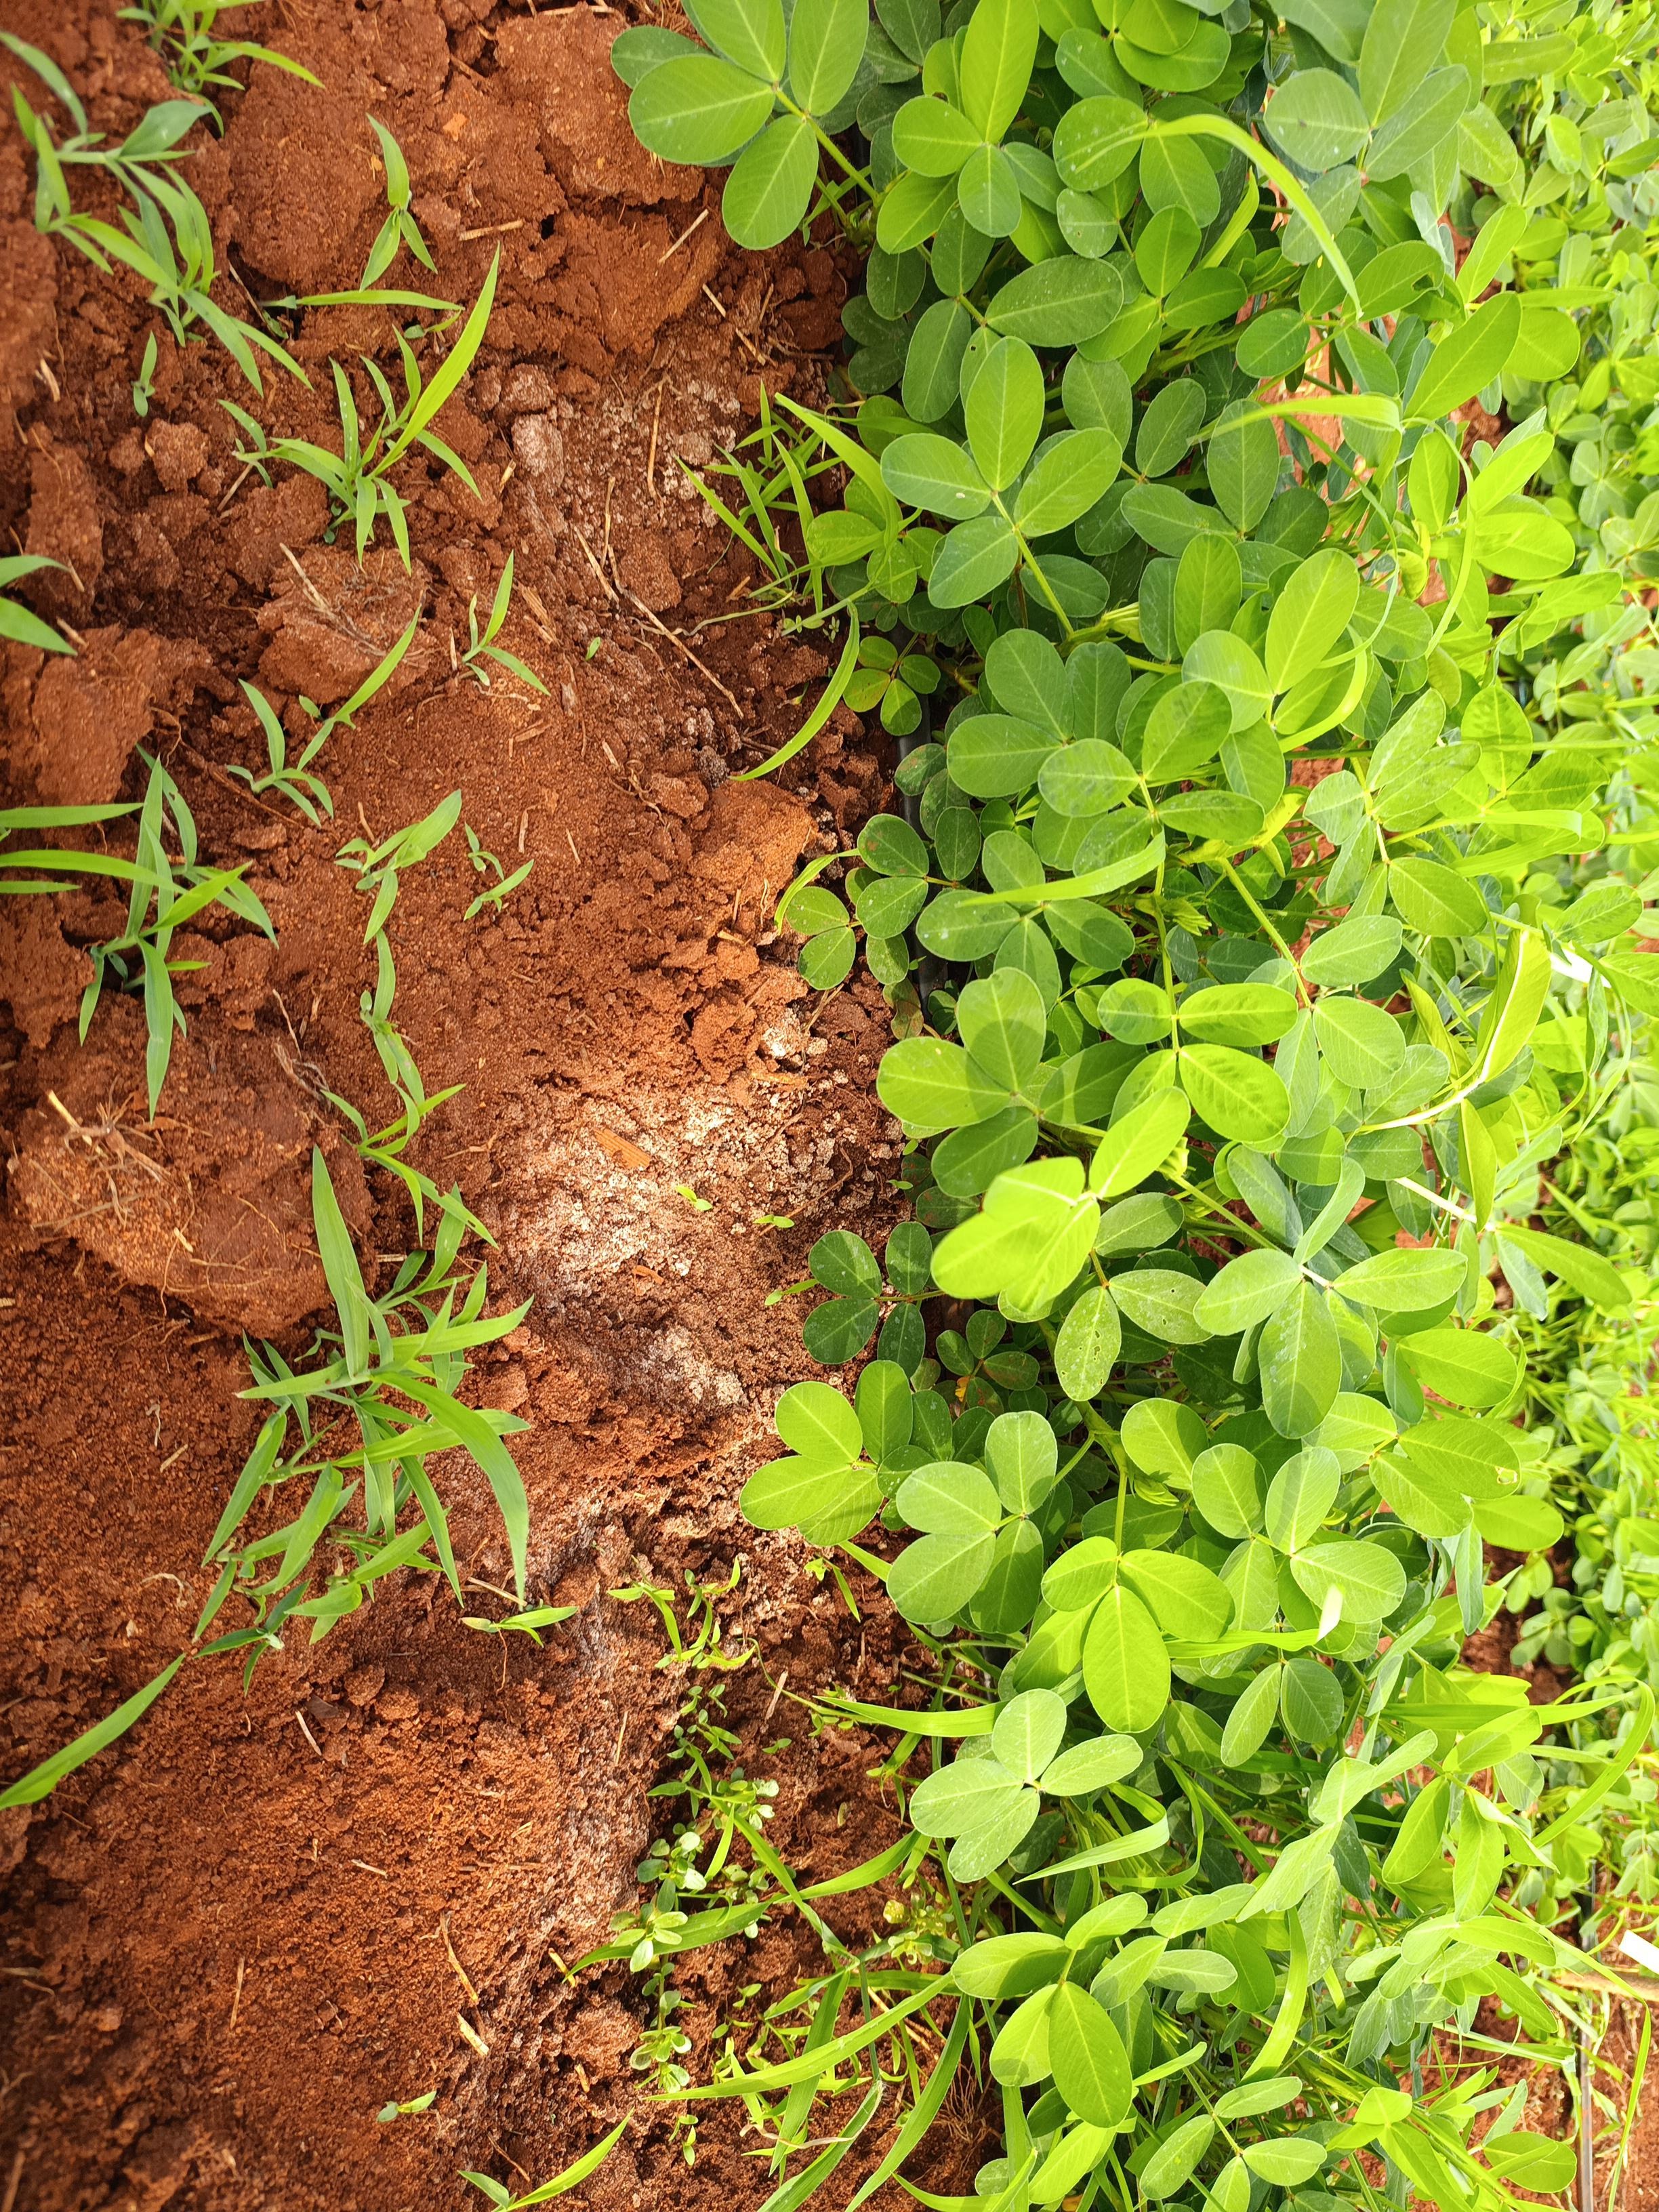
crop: groundnut
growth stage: flowering
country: Kenya
